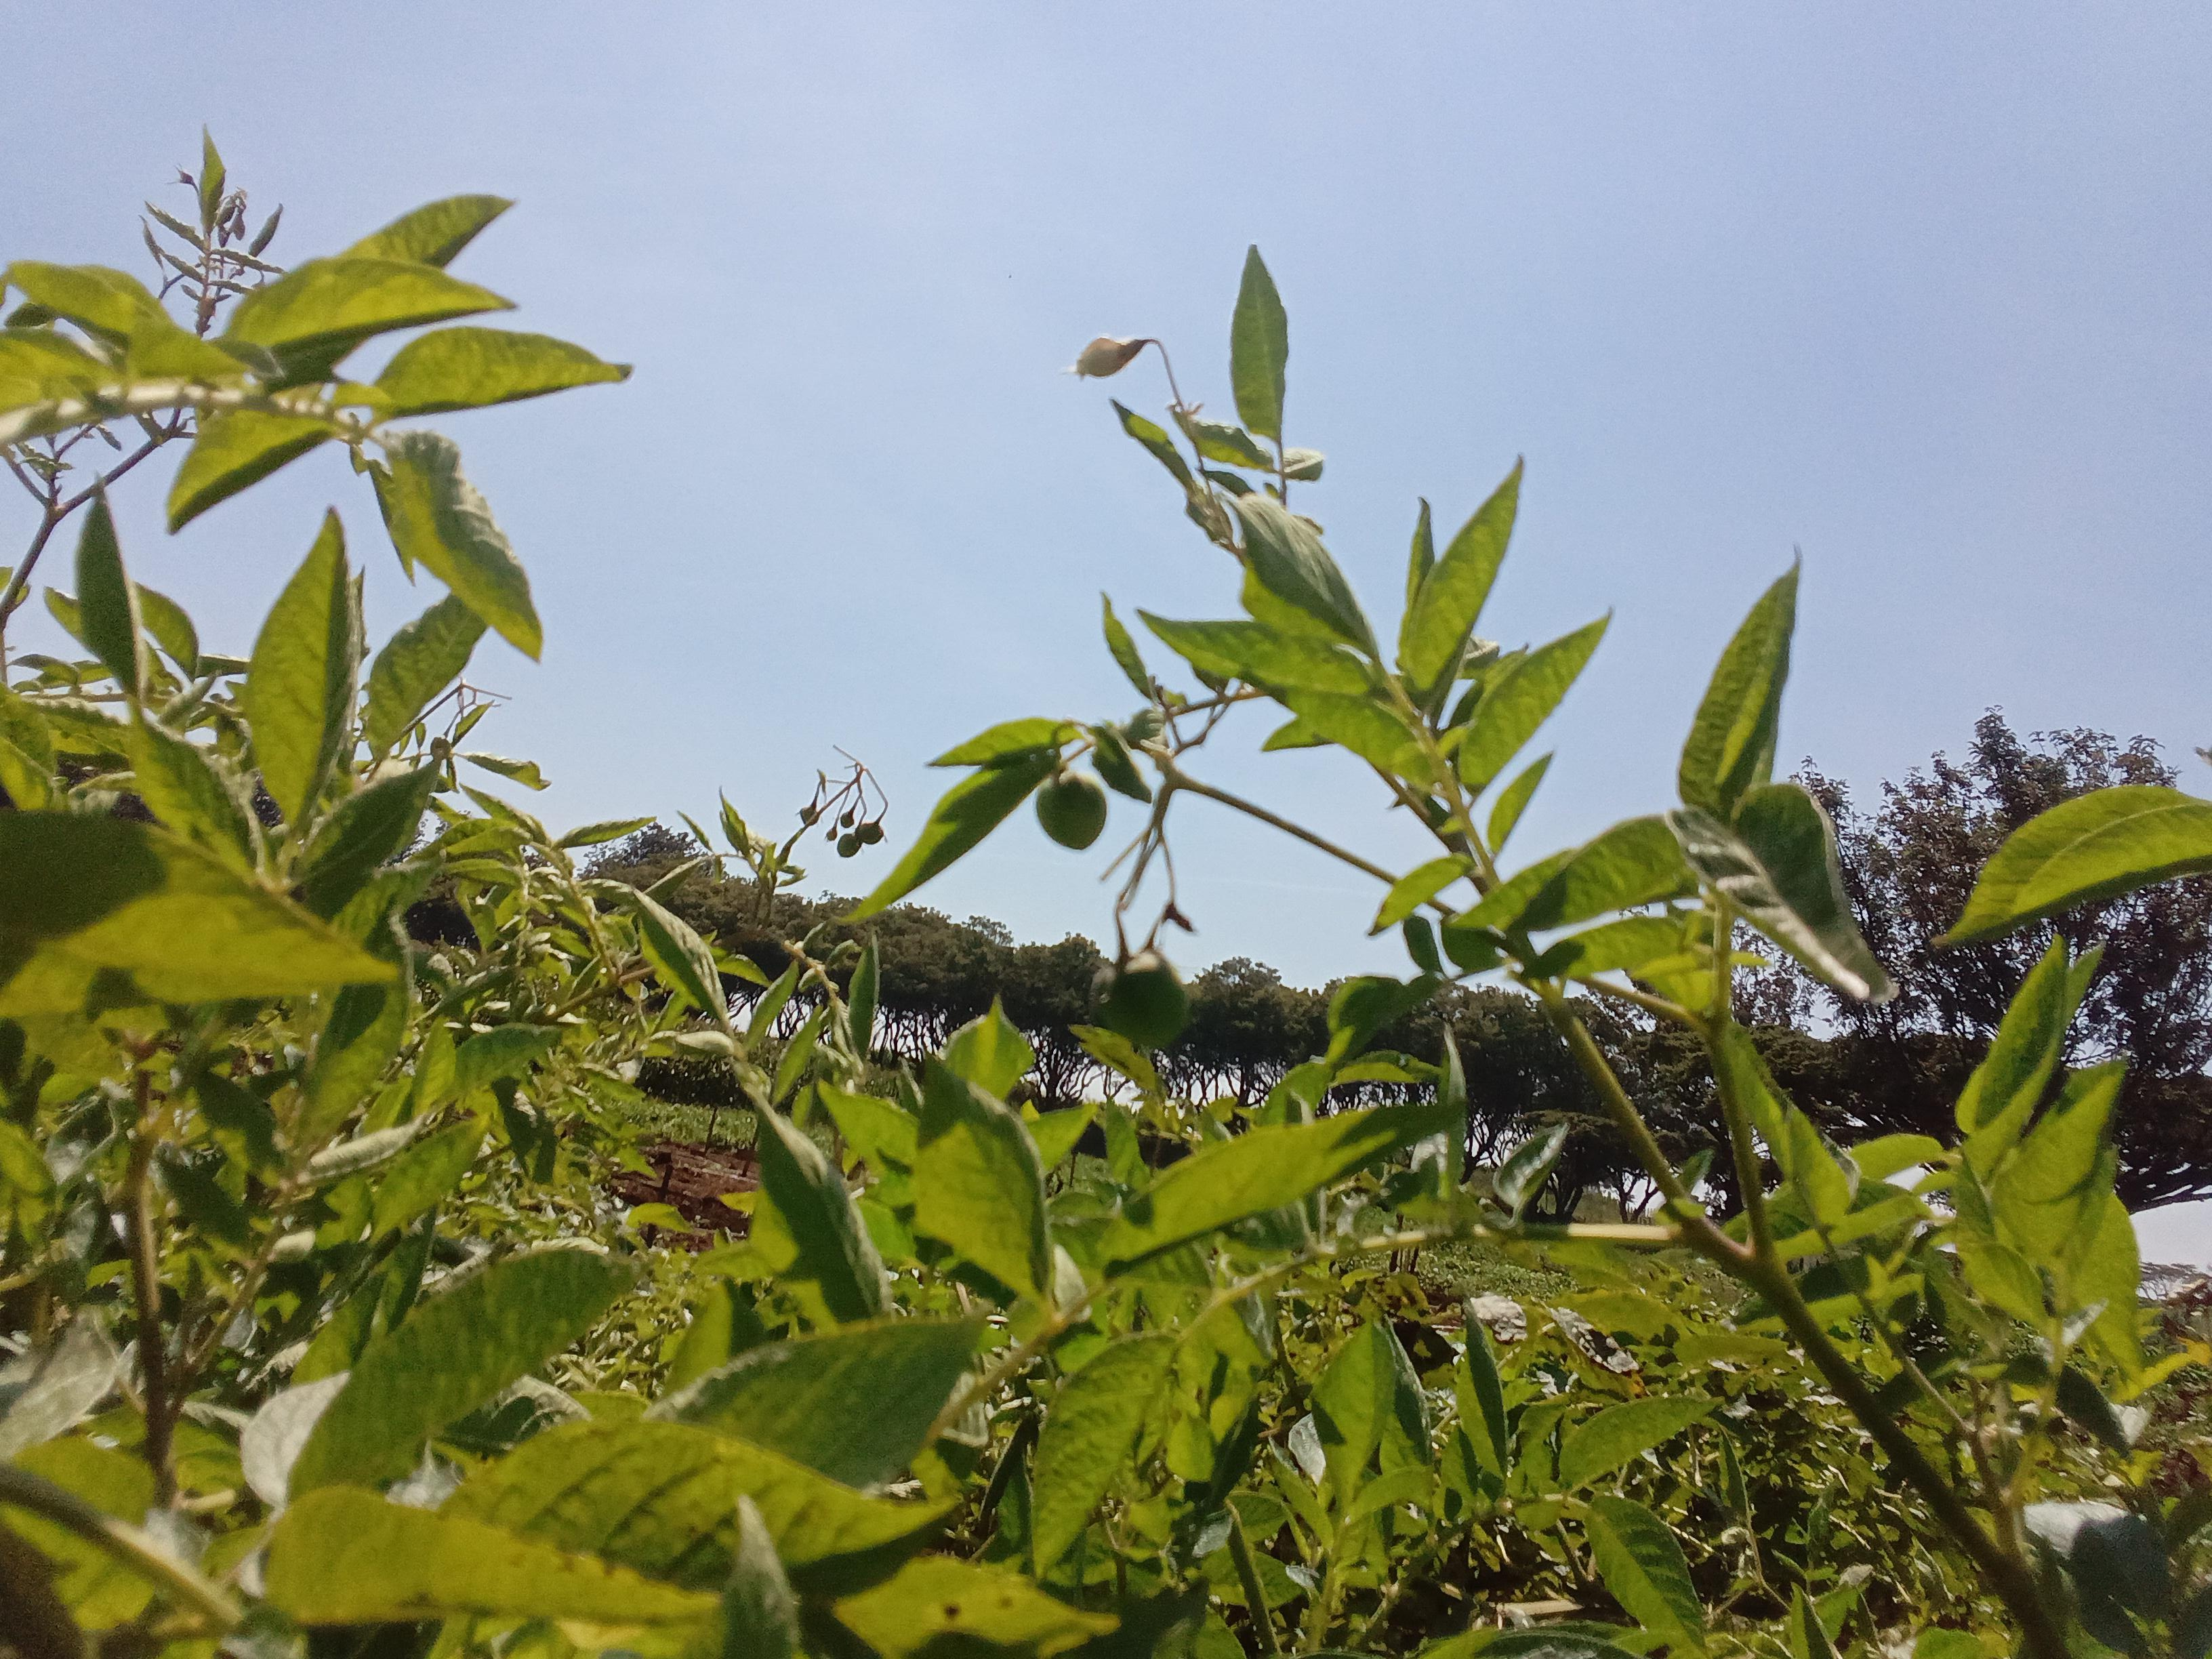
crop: potato
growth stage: flowering
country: Kenya
